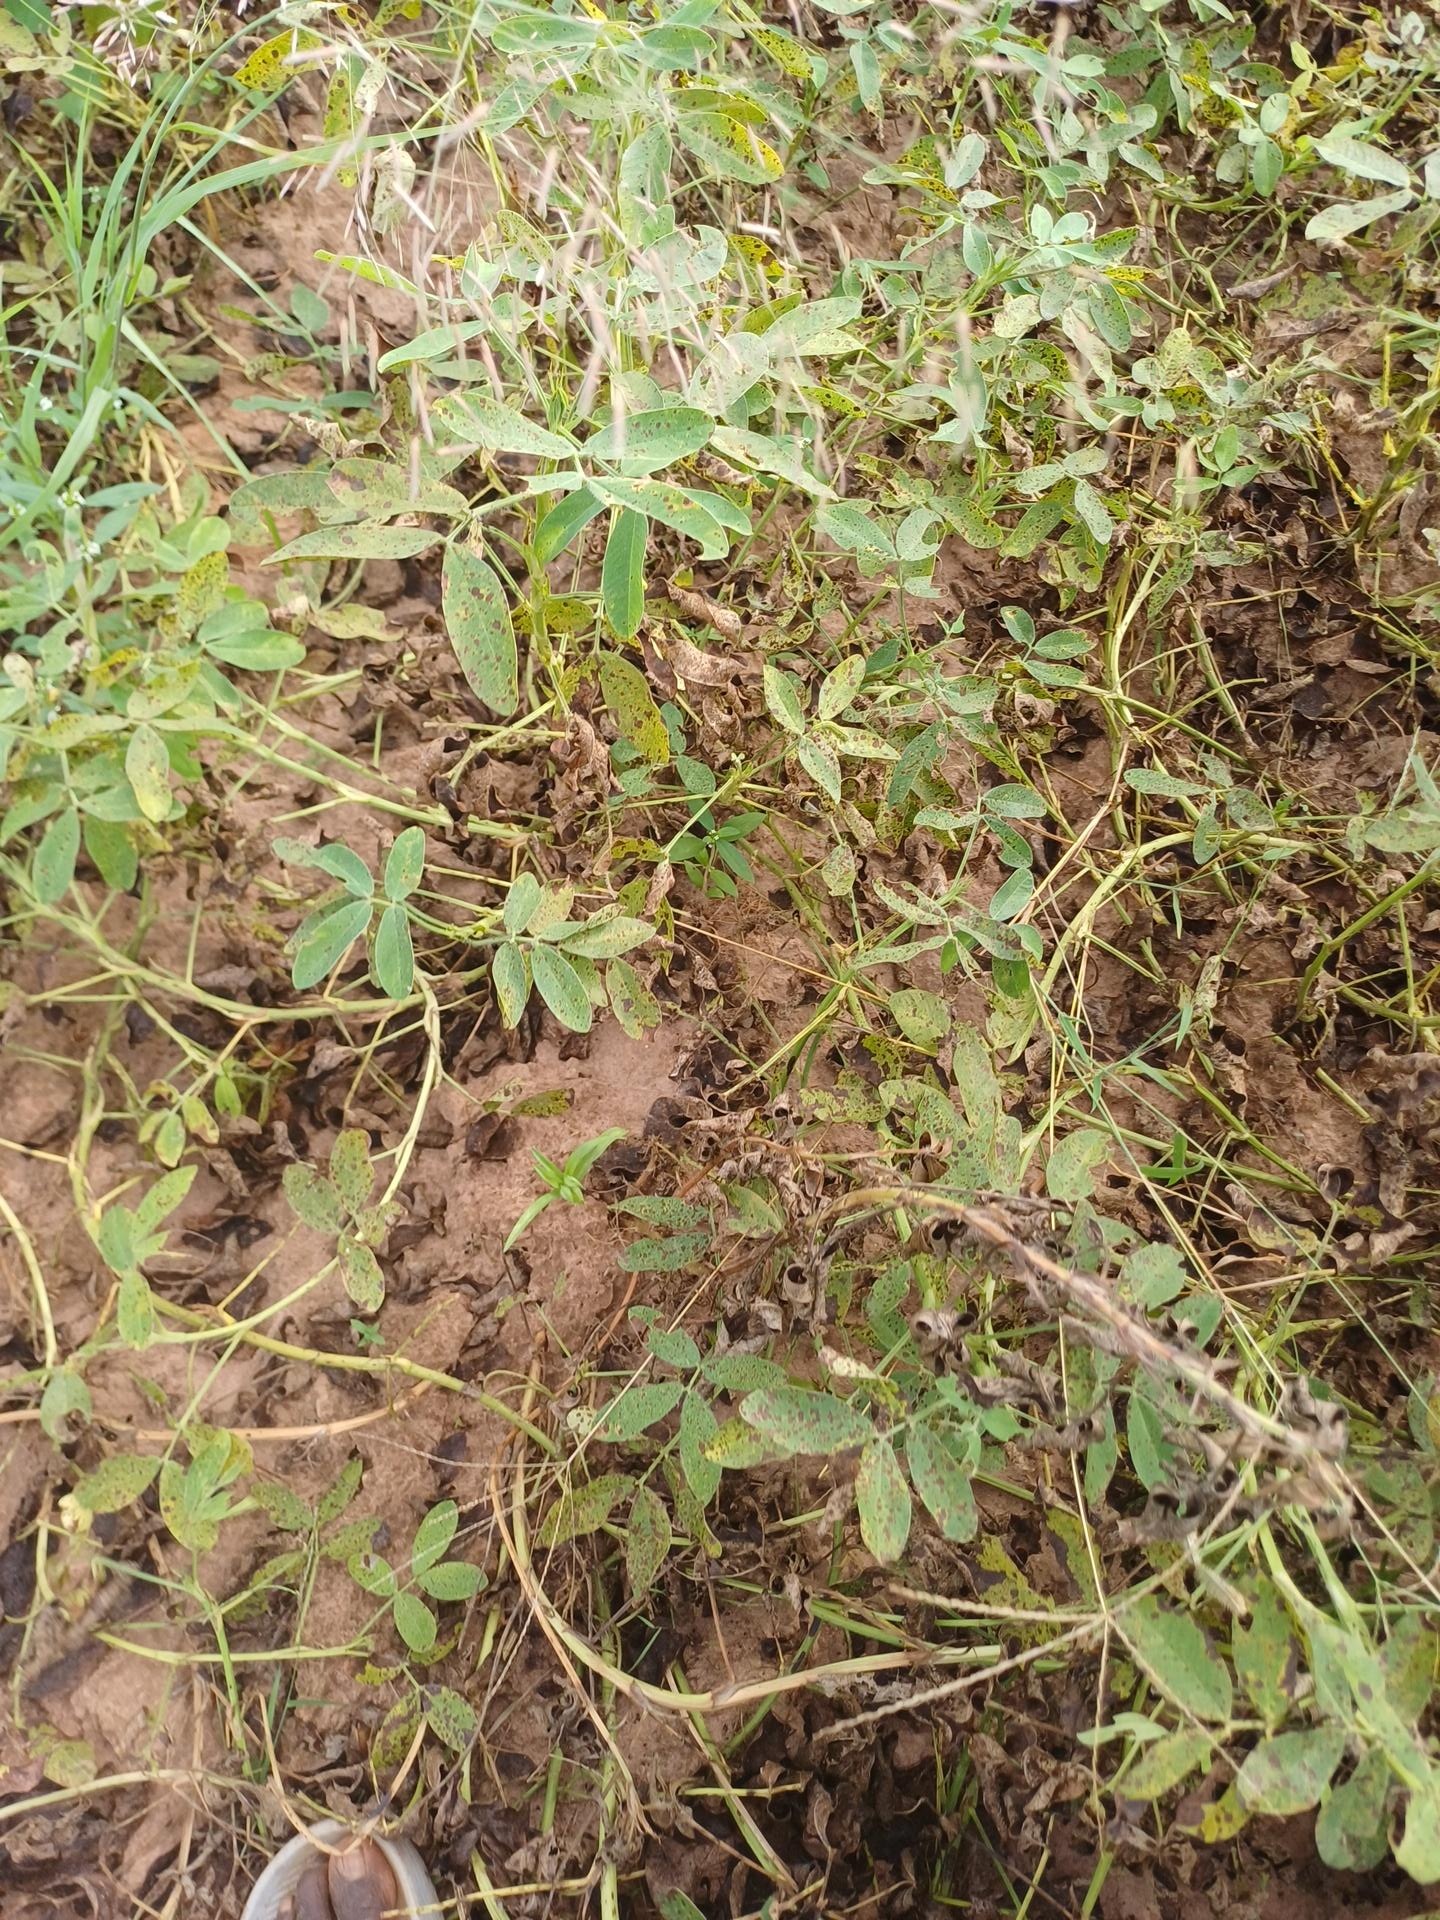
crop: groundnut
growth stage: flowering
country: Senegal
